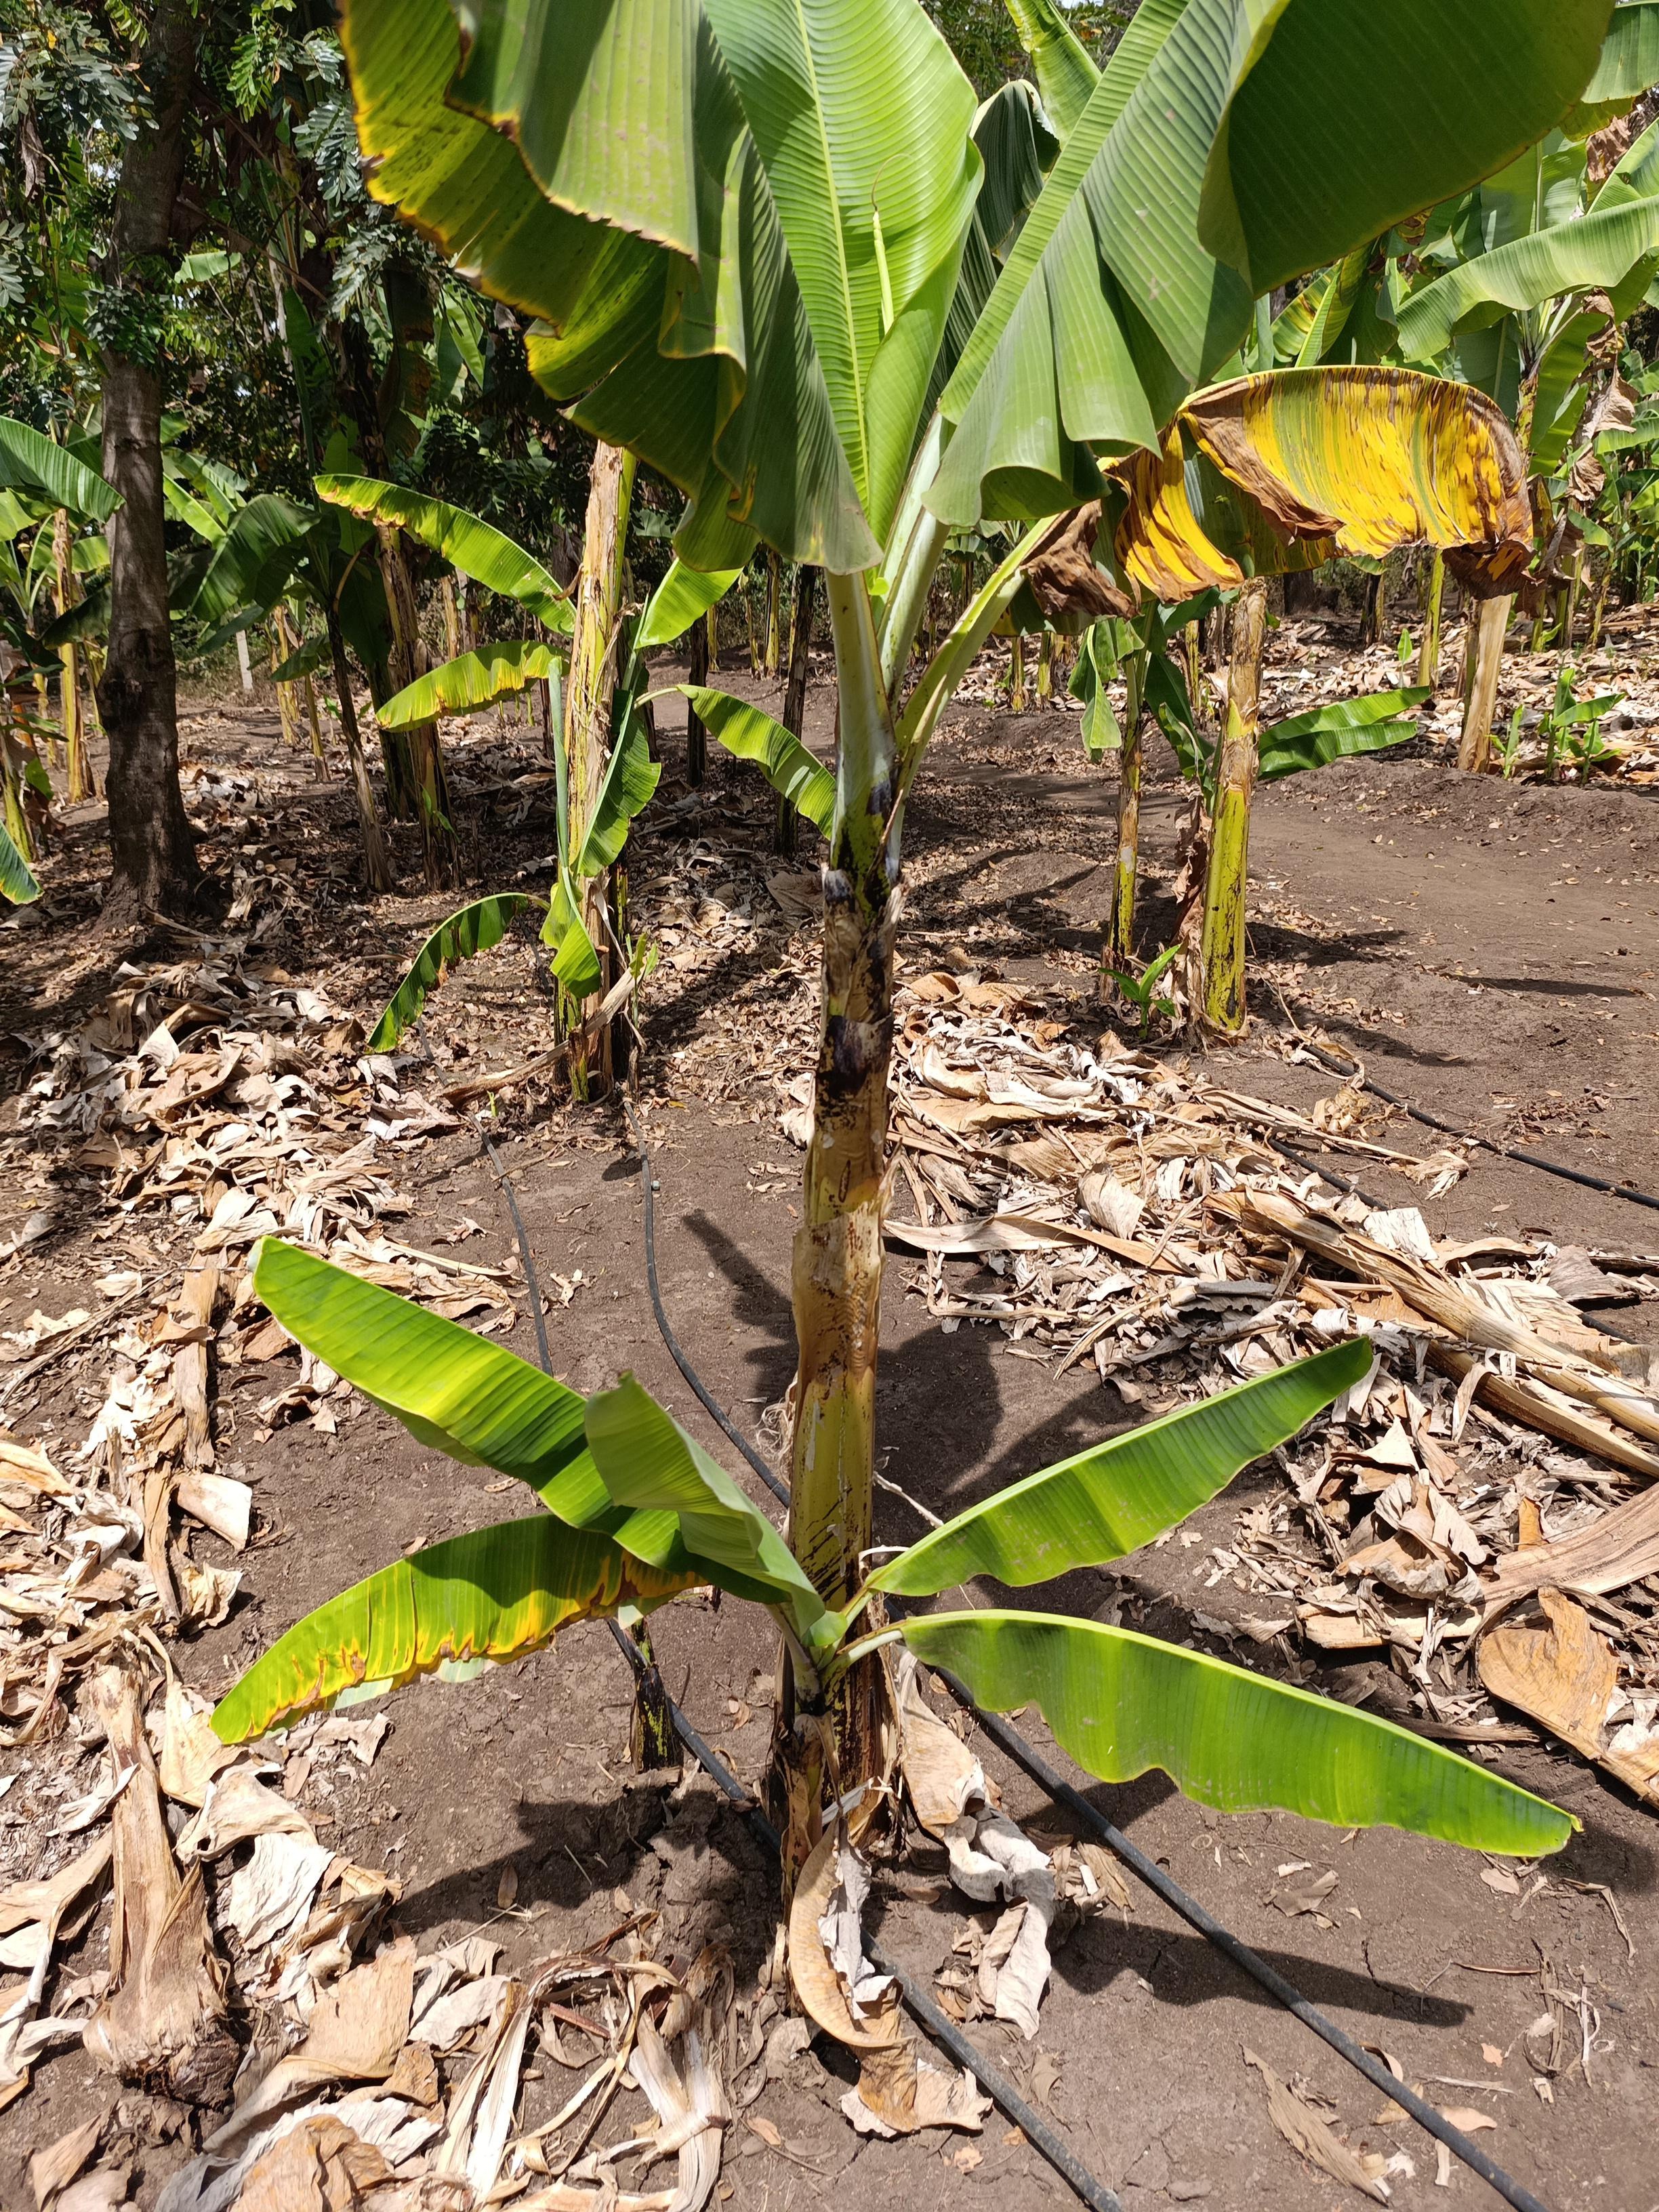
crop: banana
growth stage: vegetative
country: Tanzania
